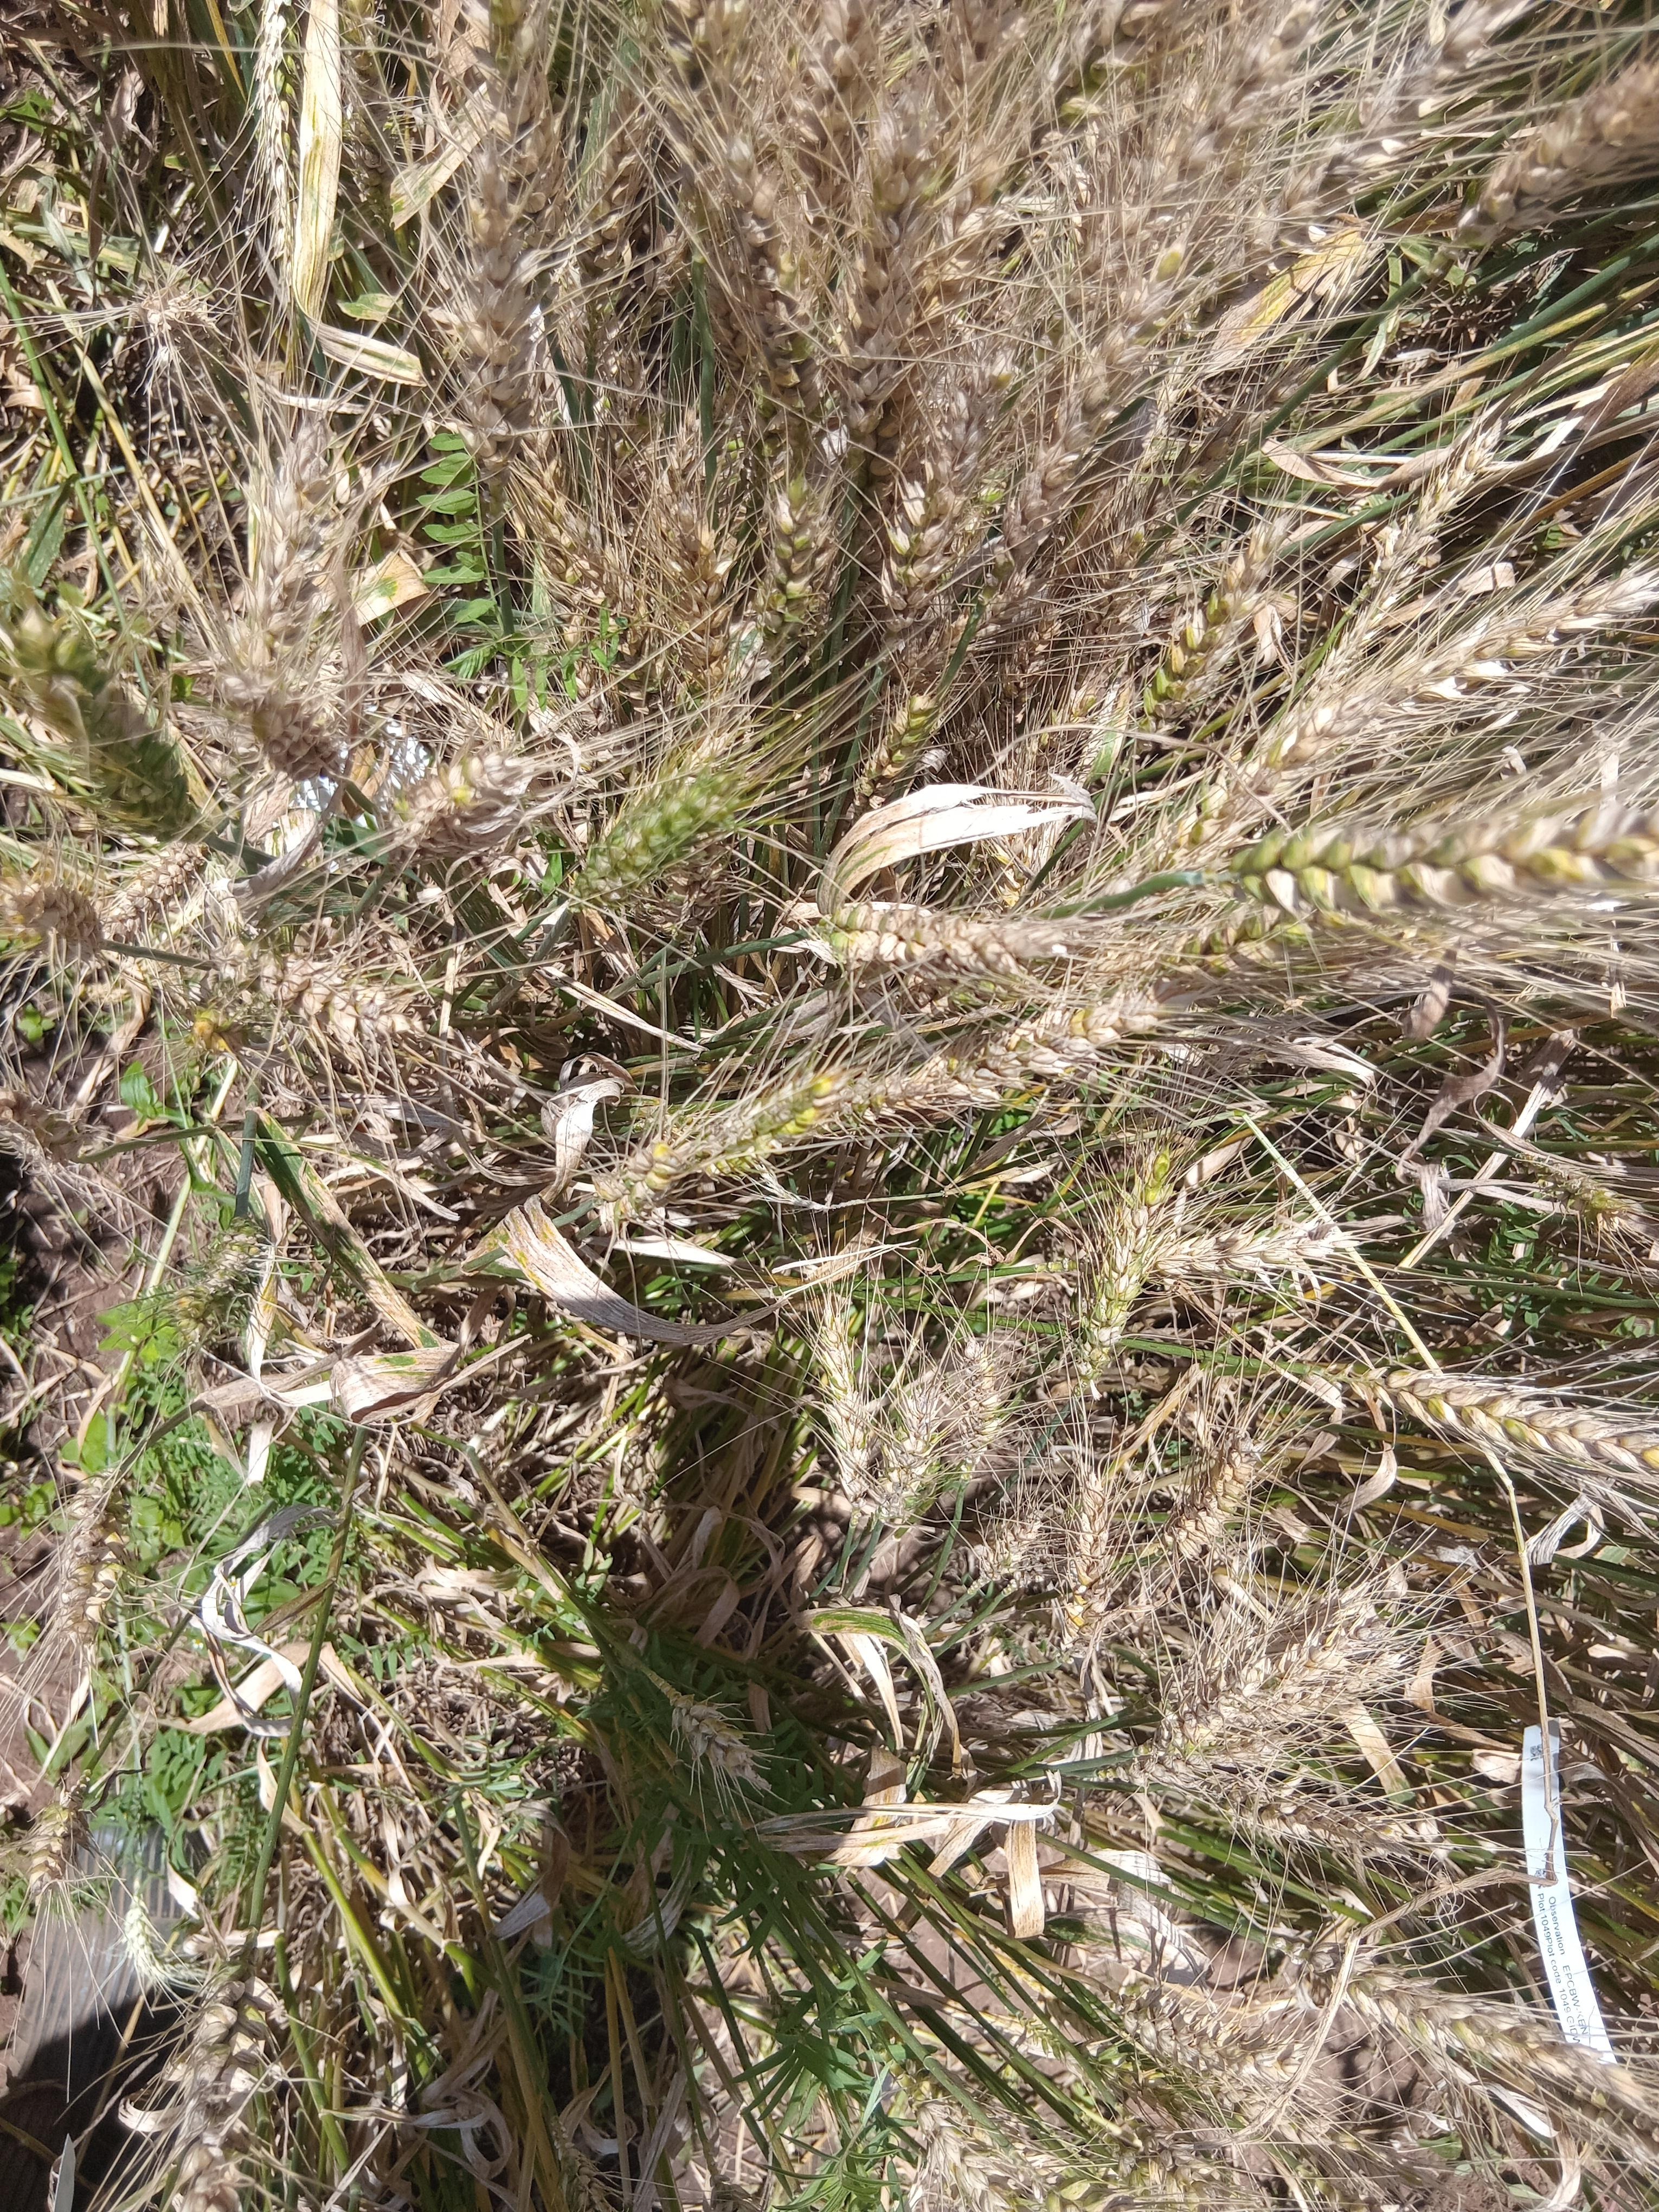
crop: wheat
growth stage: maturity
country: Kenya
